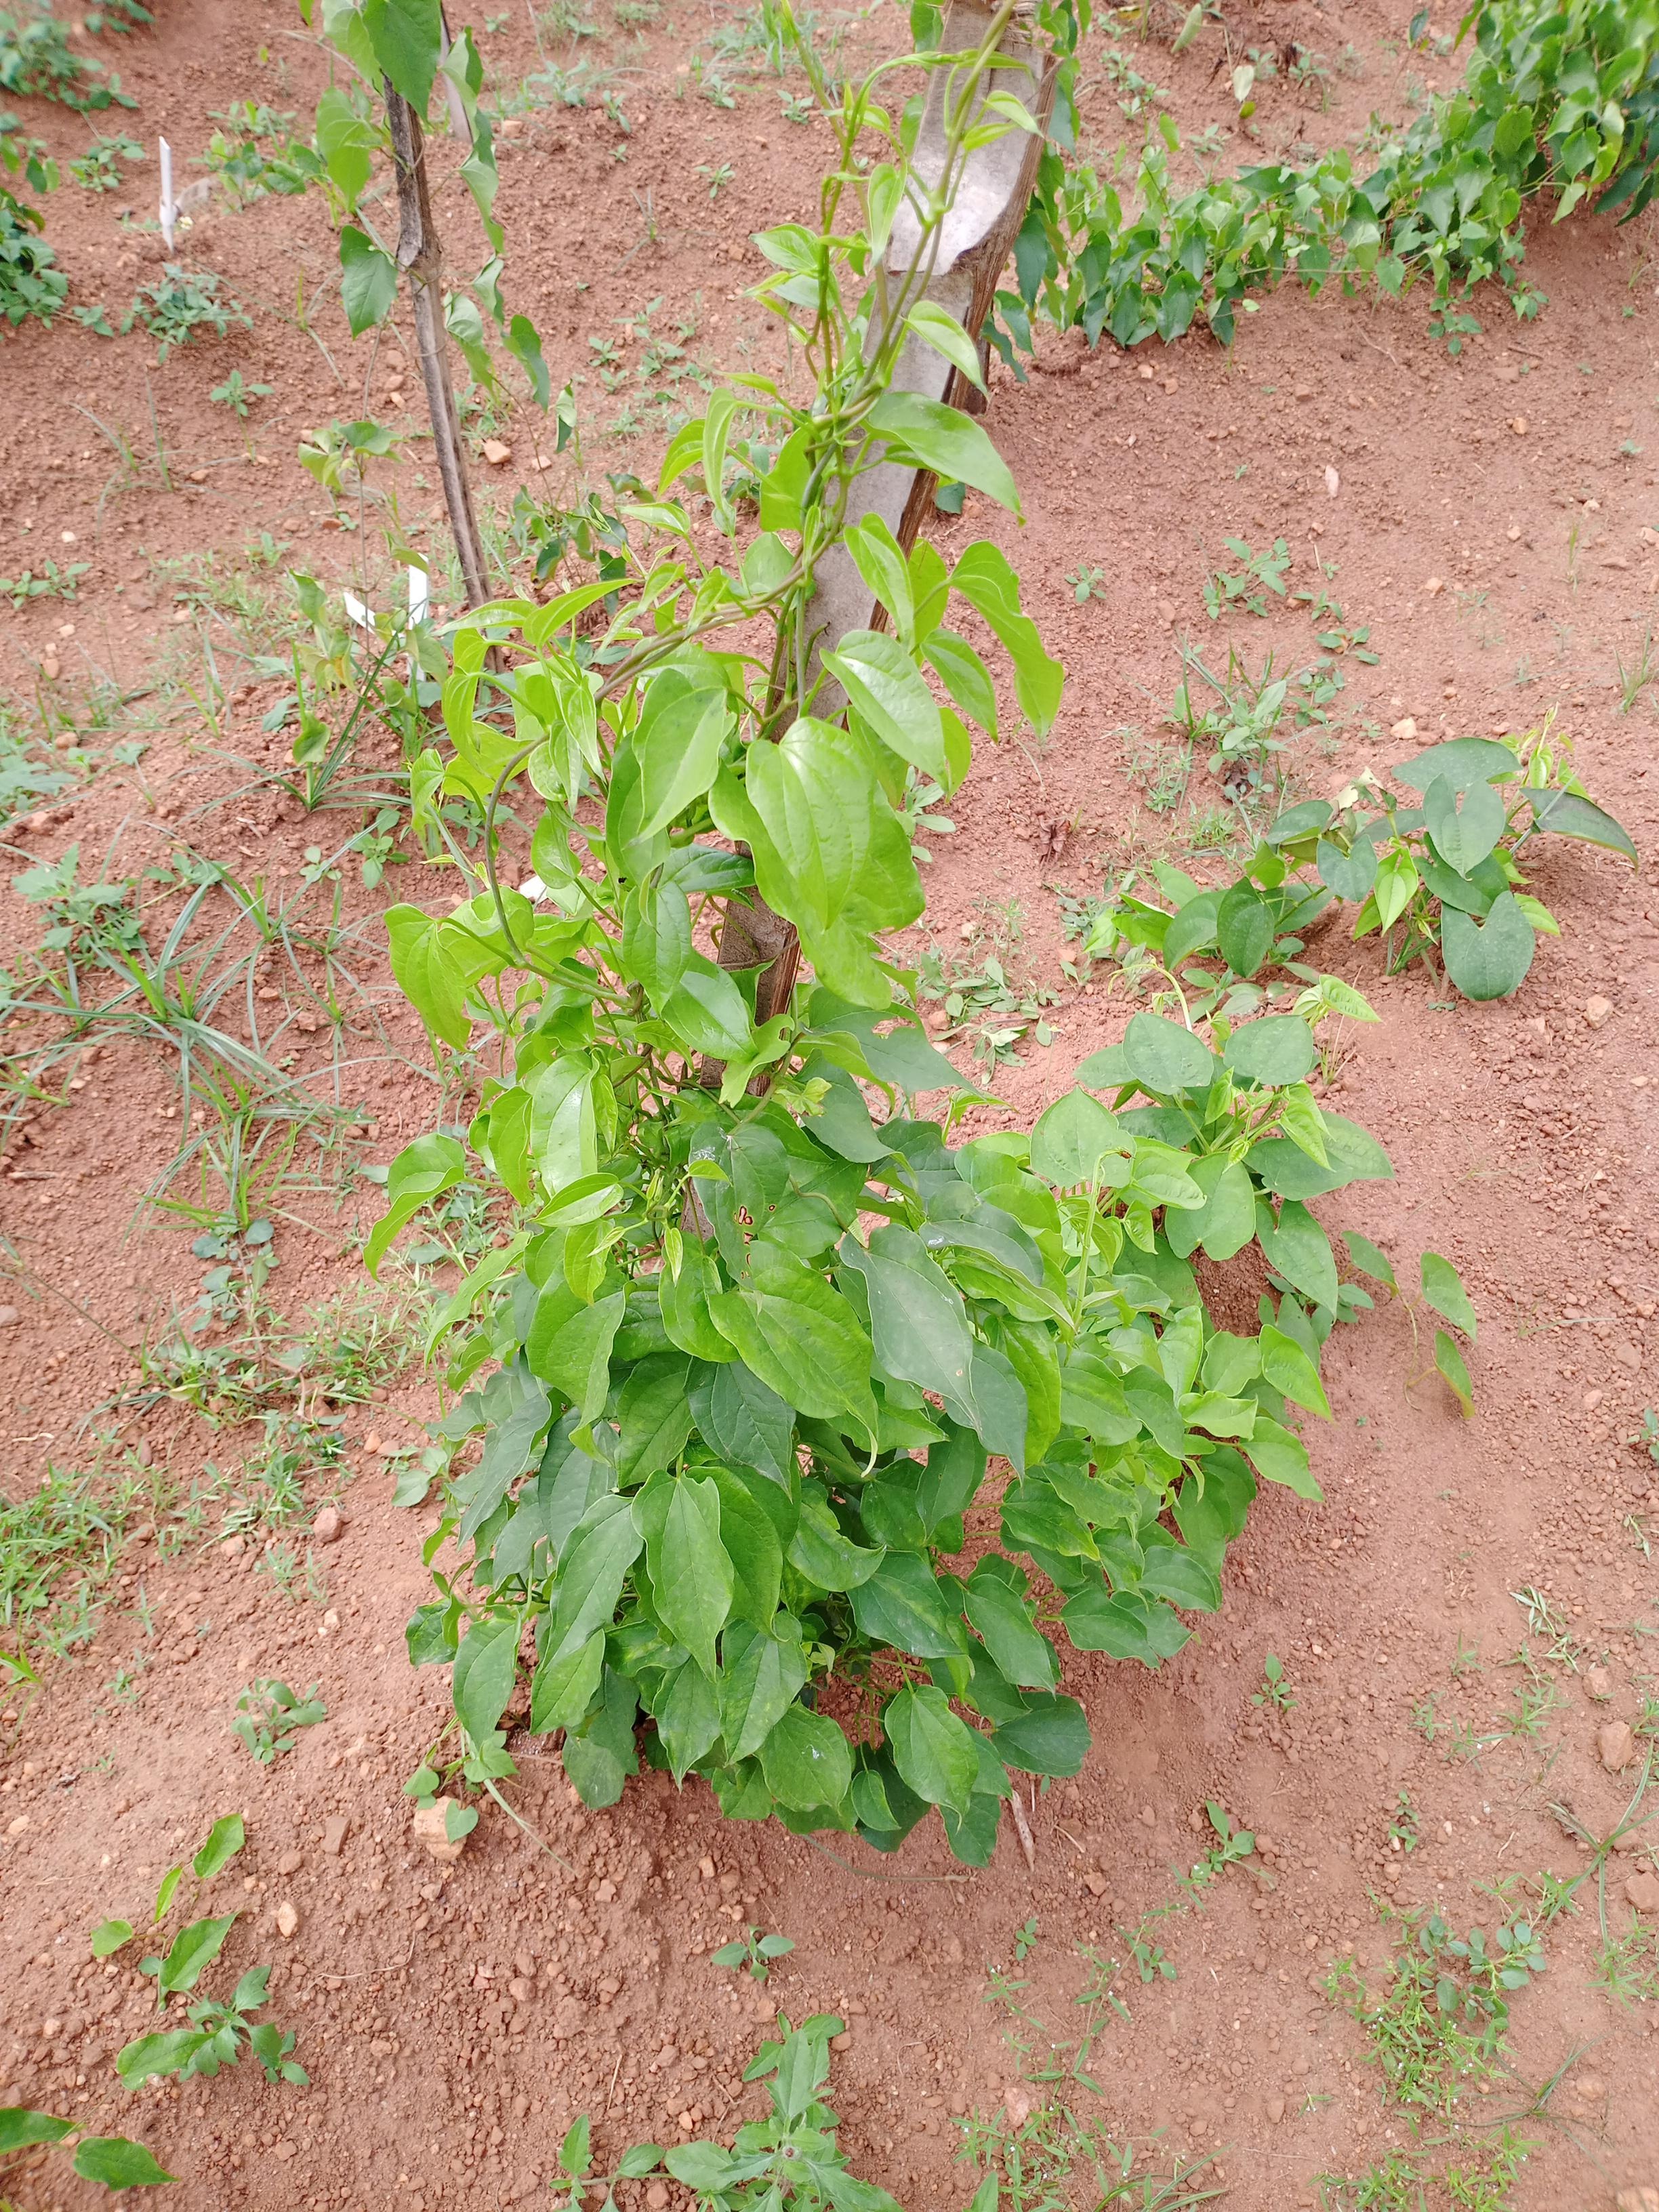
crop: yam
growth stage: vegetative
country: Nigeria
